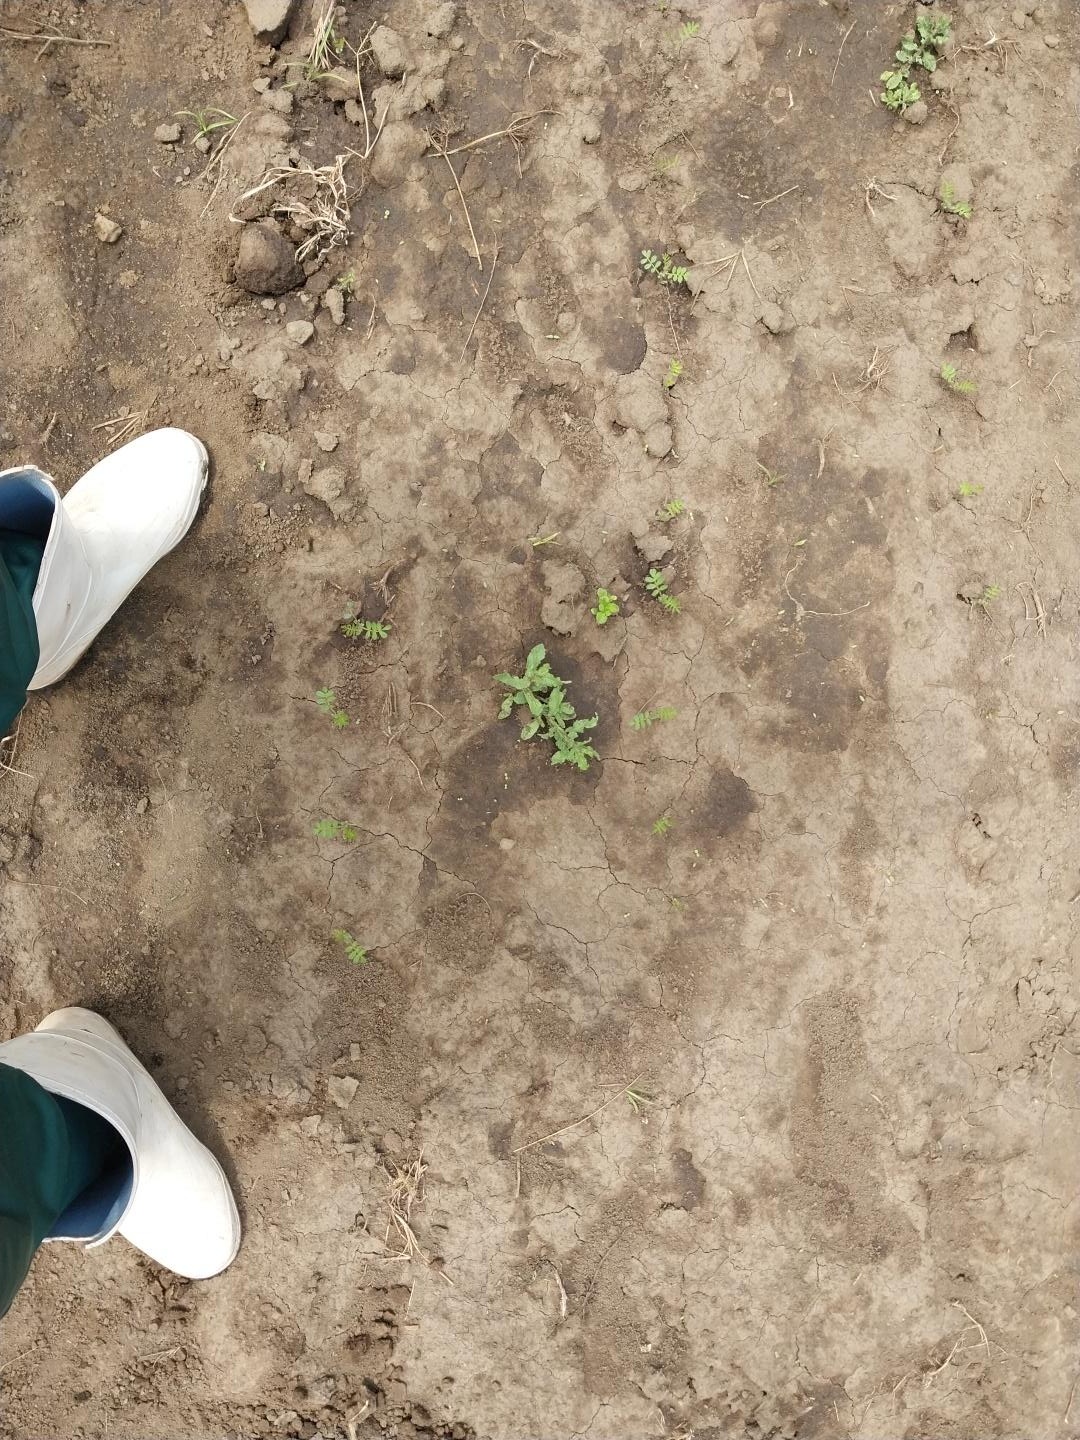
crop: chickpea
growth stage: emergence
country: Tanzania
